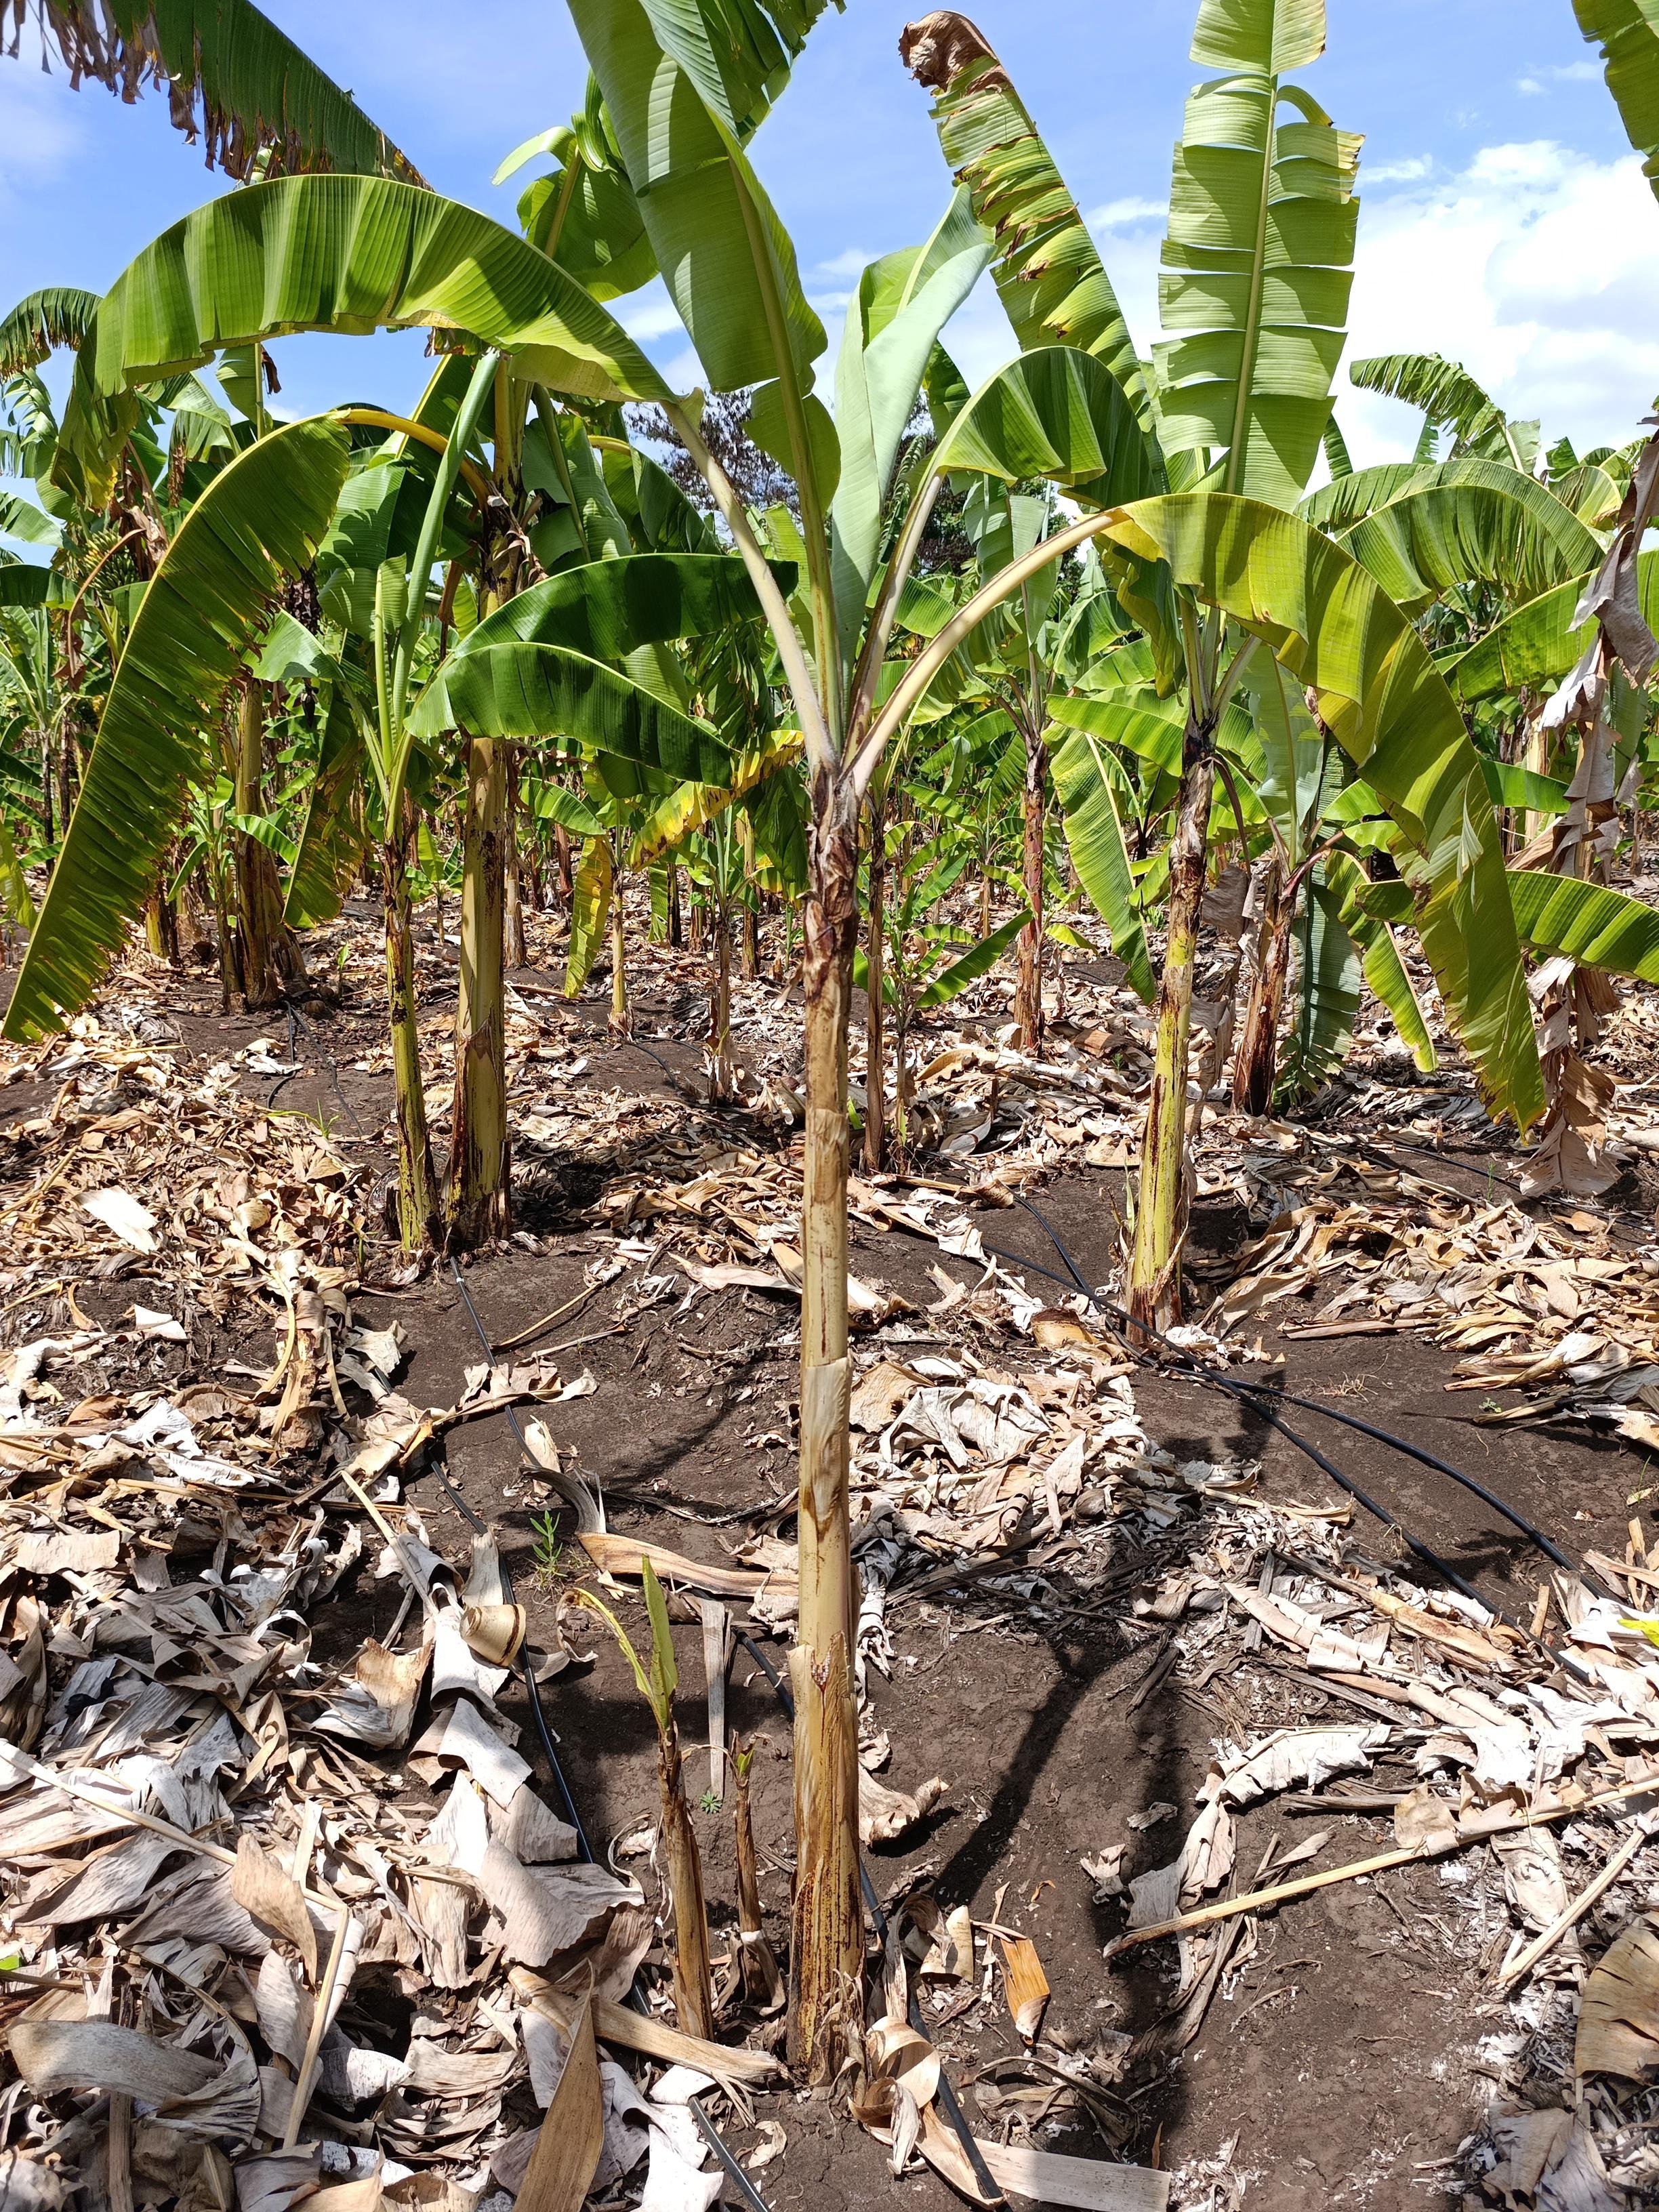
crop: banana
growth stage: vegetative
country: Tanzania
